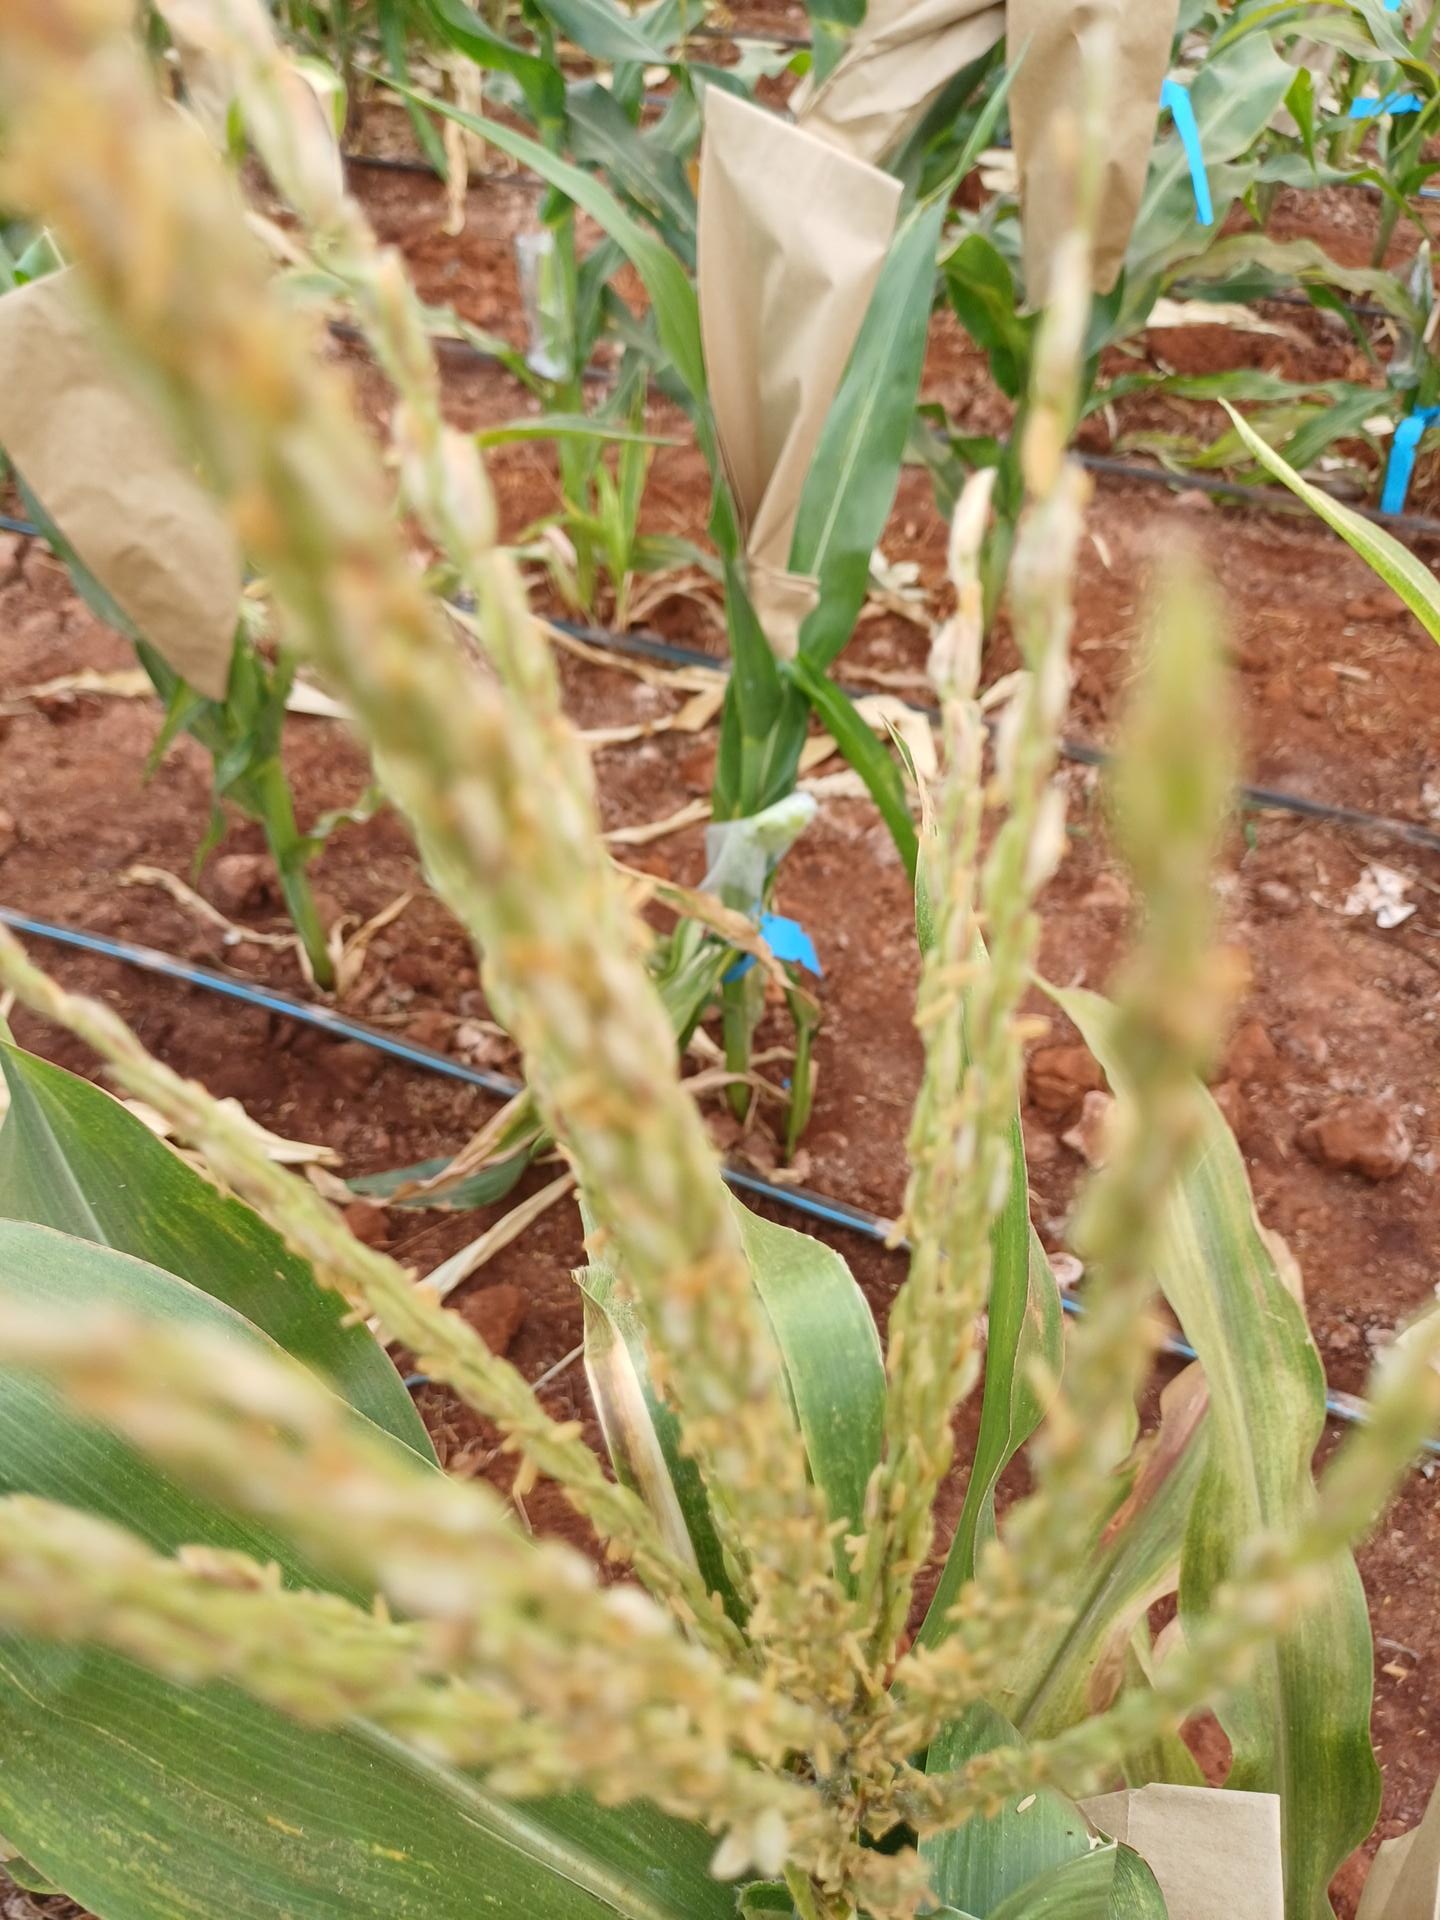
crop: maize
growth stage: flowering
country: Kenya
